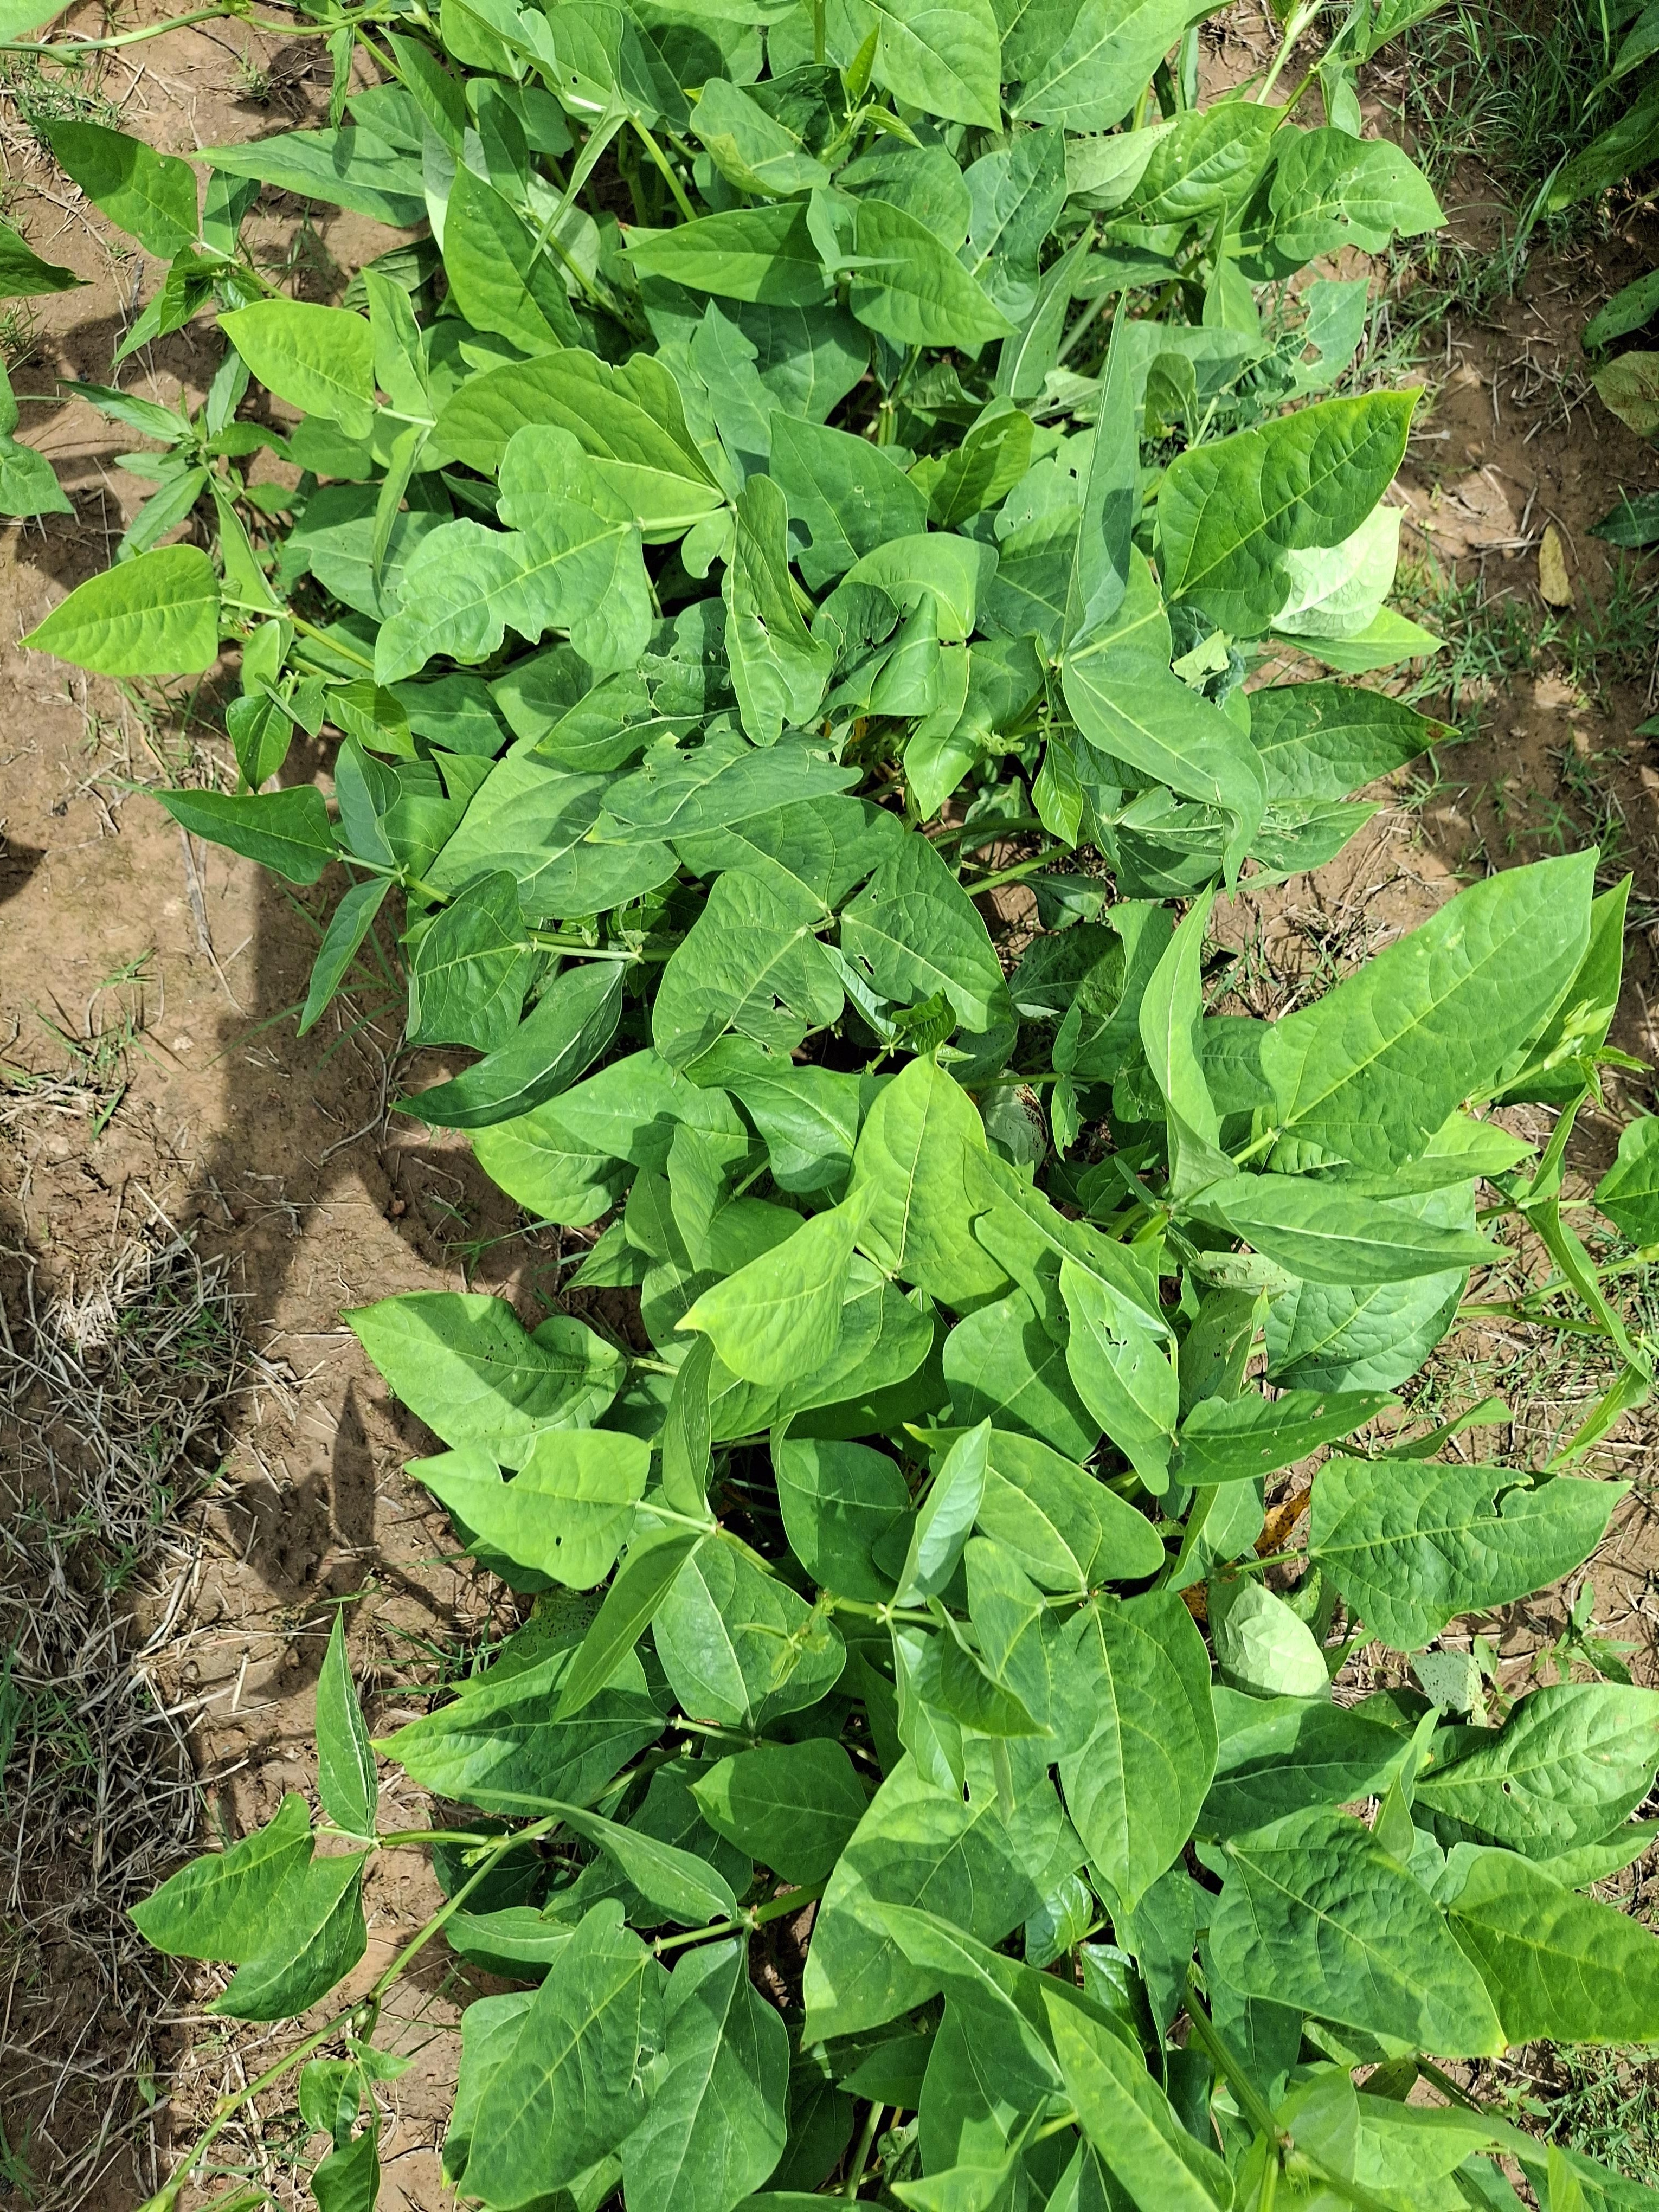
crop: cowpea
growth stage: flowering
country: Nigeria
